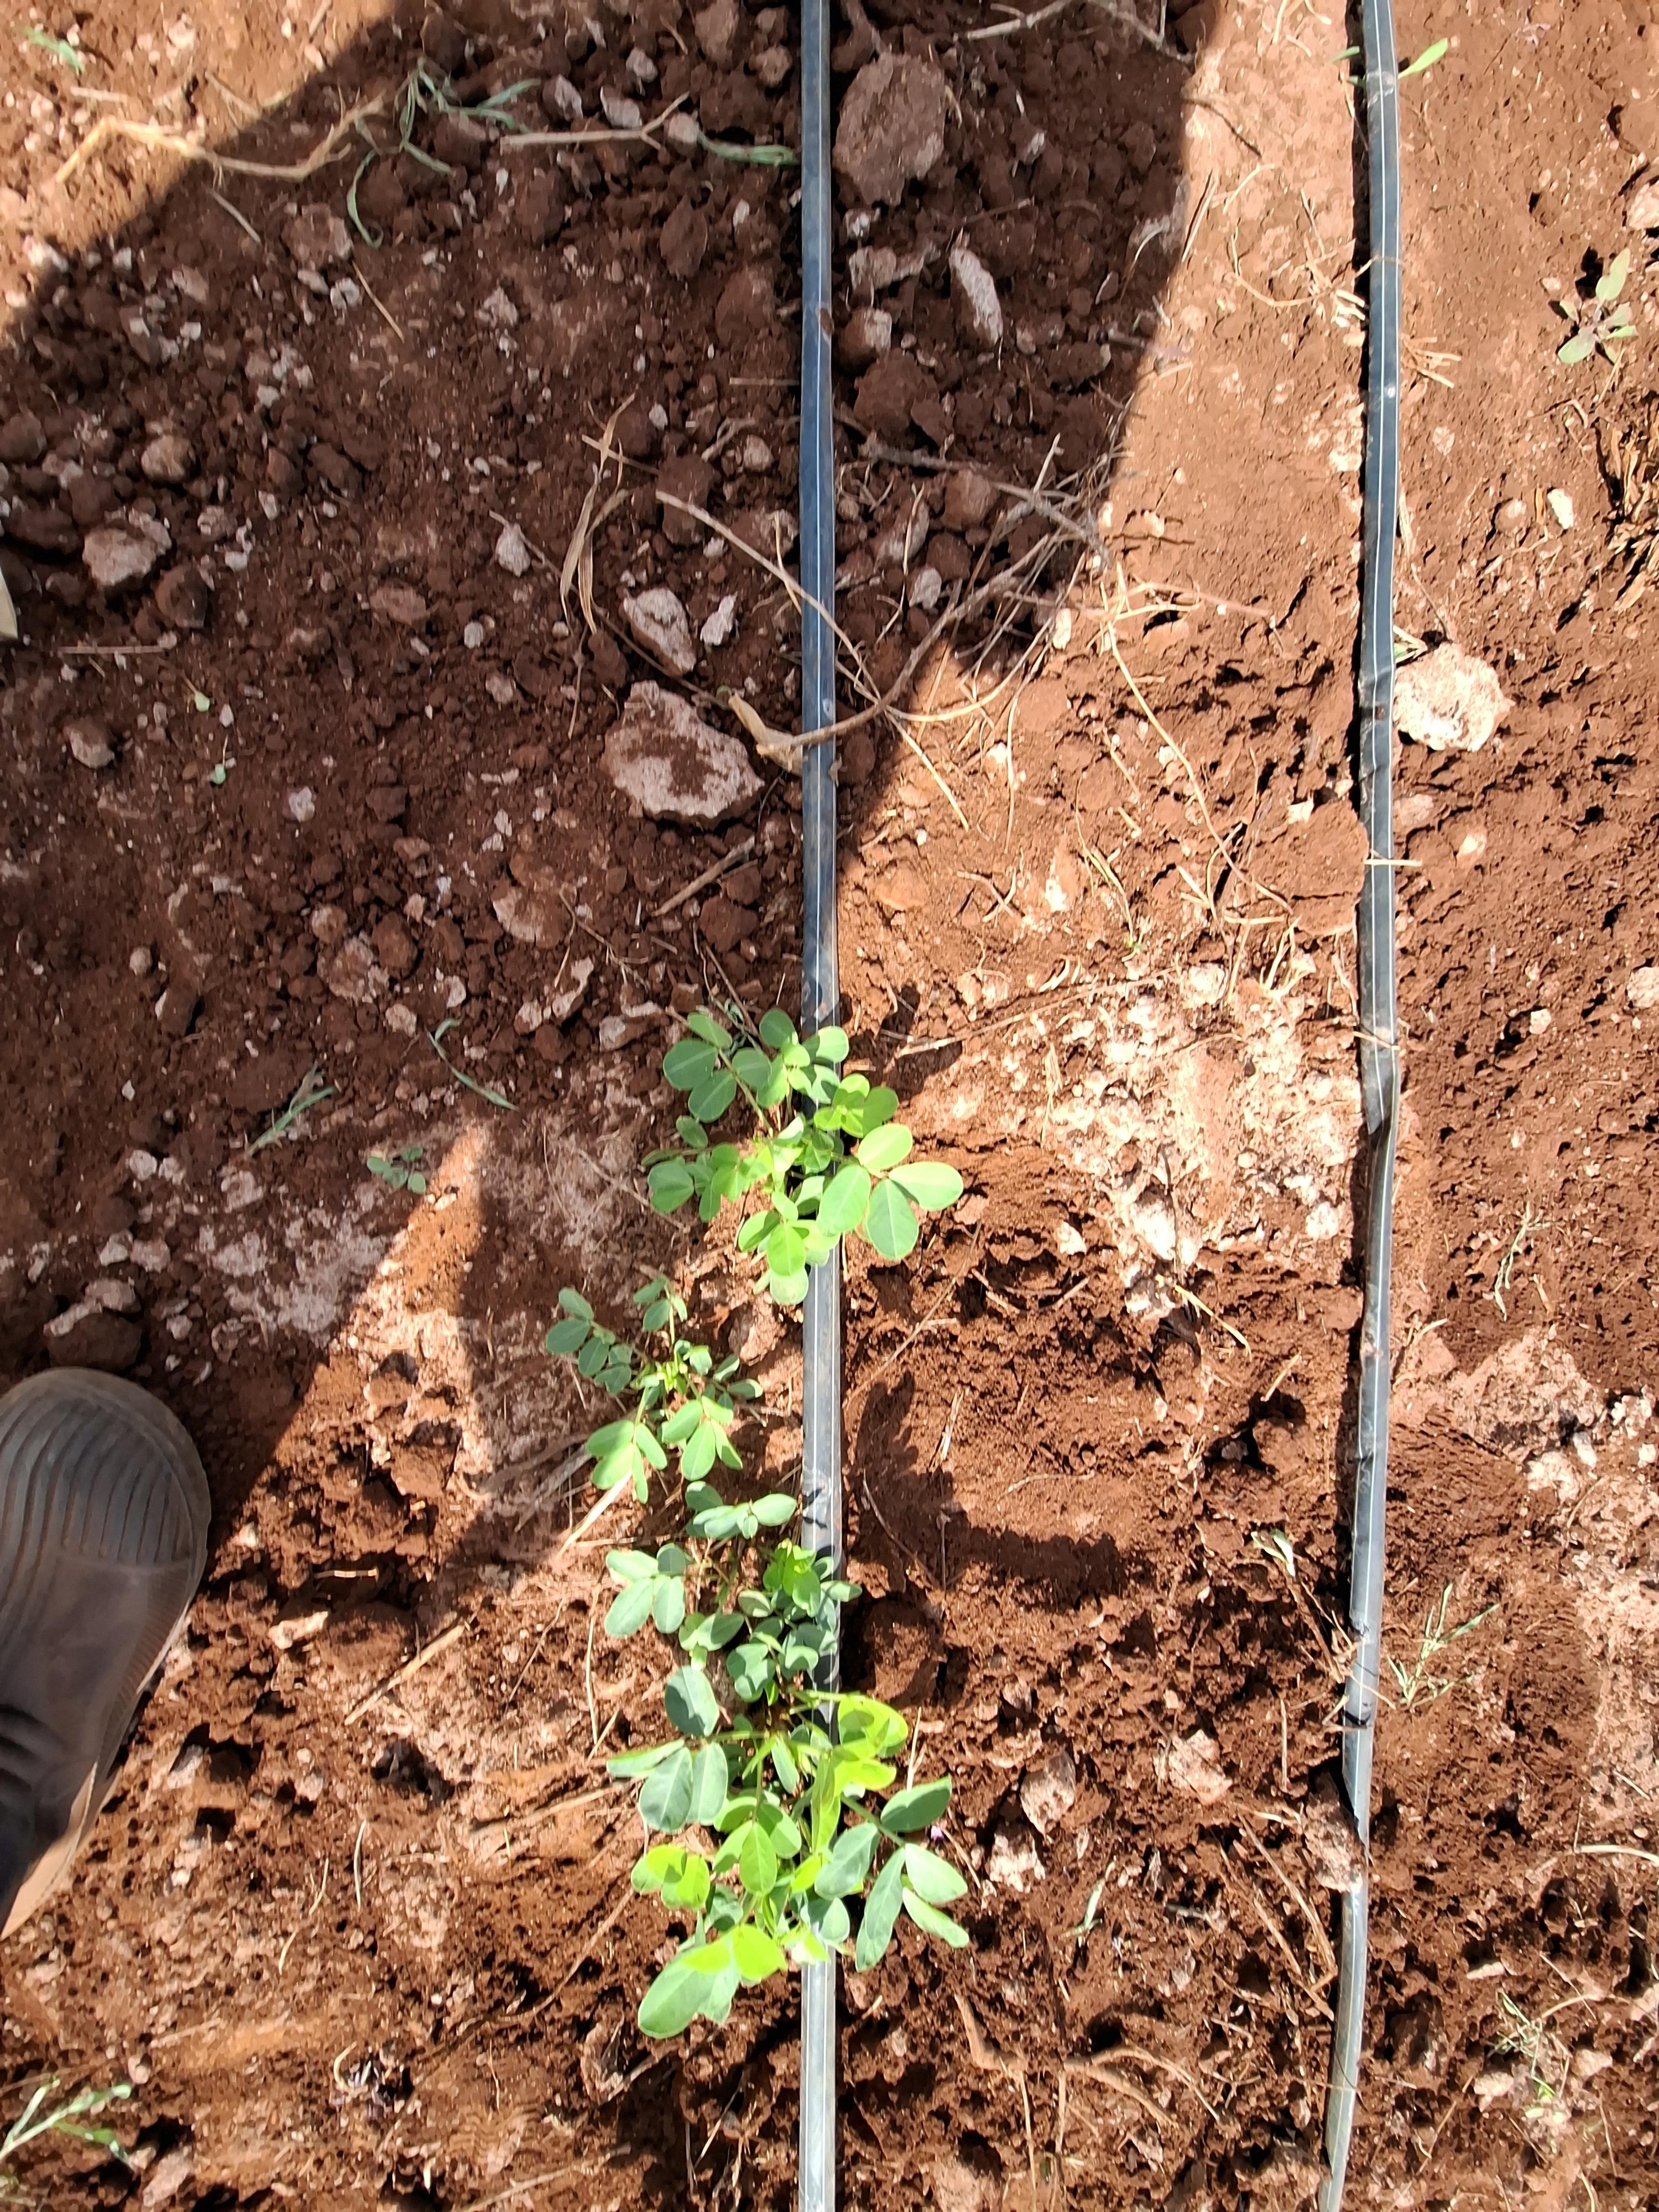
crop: groundnut
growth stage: vegetative
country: Kenya
